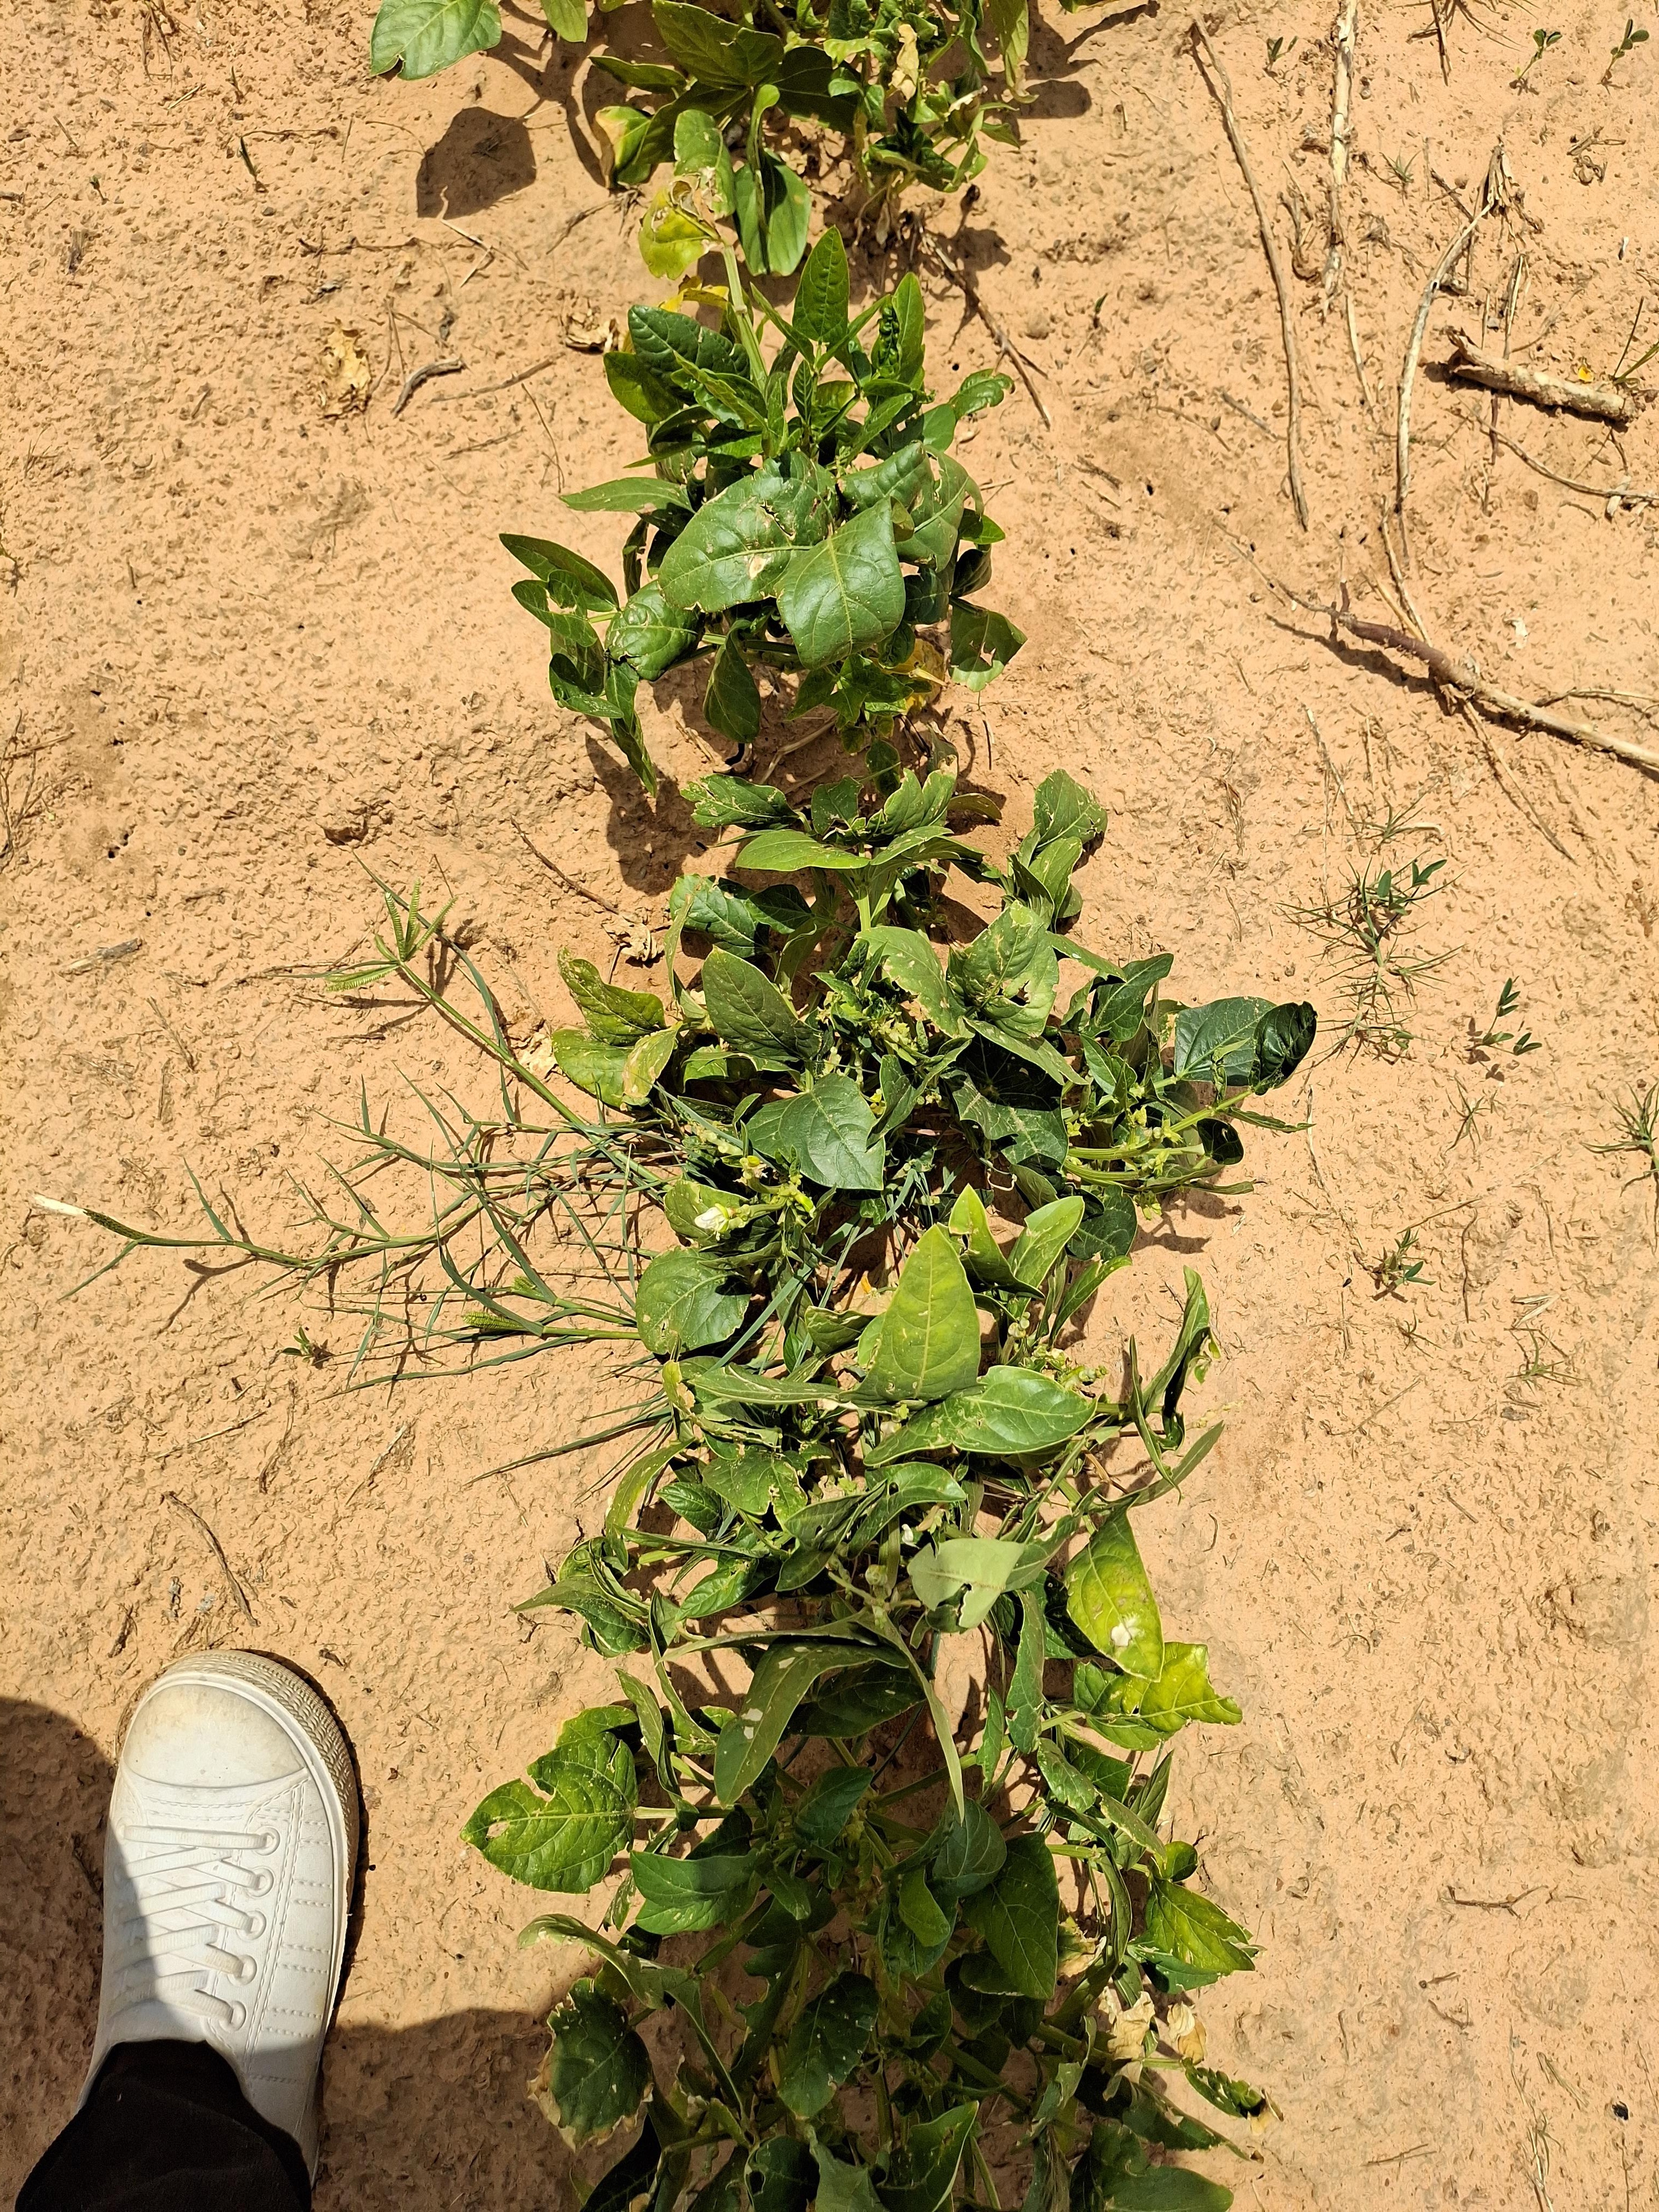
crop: cowpea
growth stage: harvest maturity
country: Nigeria
